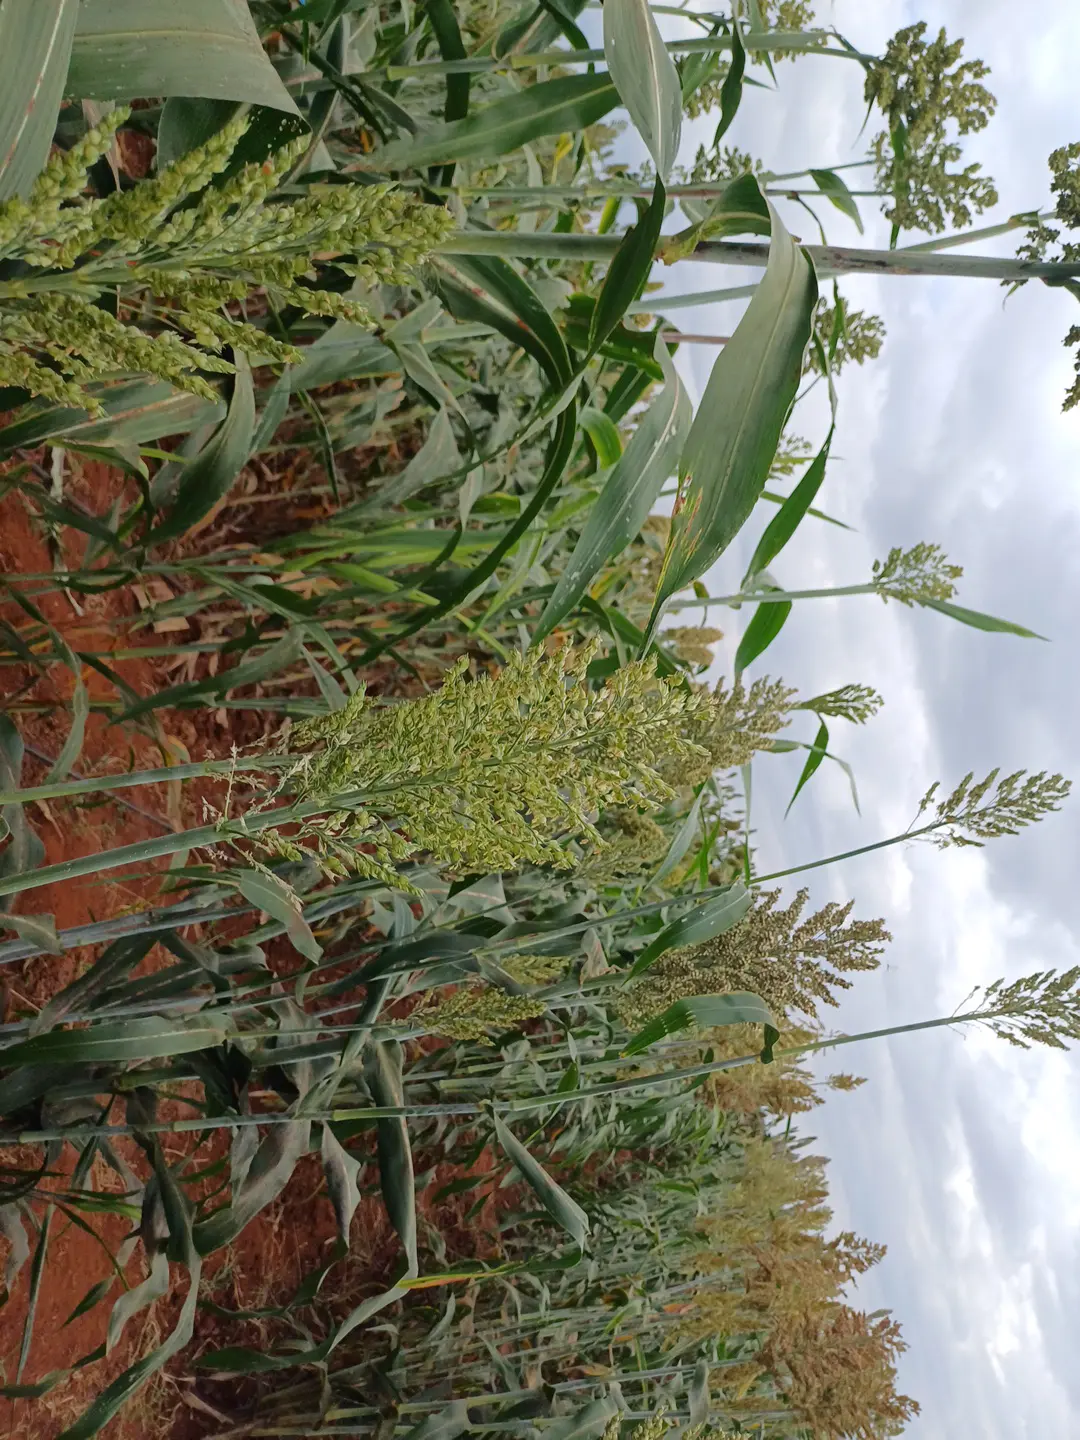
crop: sorghum
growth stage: filling grain
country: Kenya
